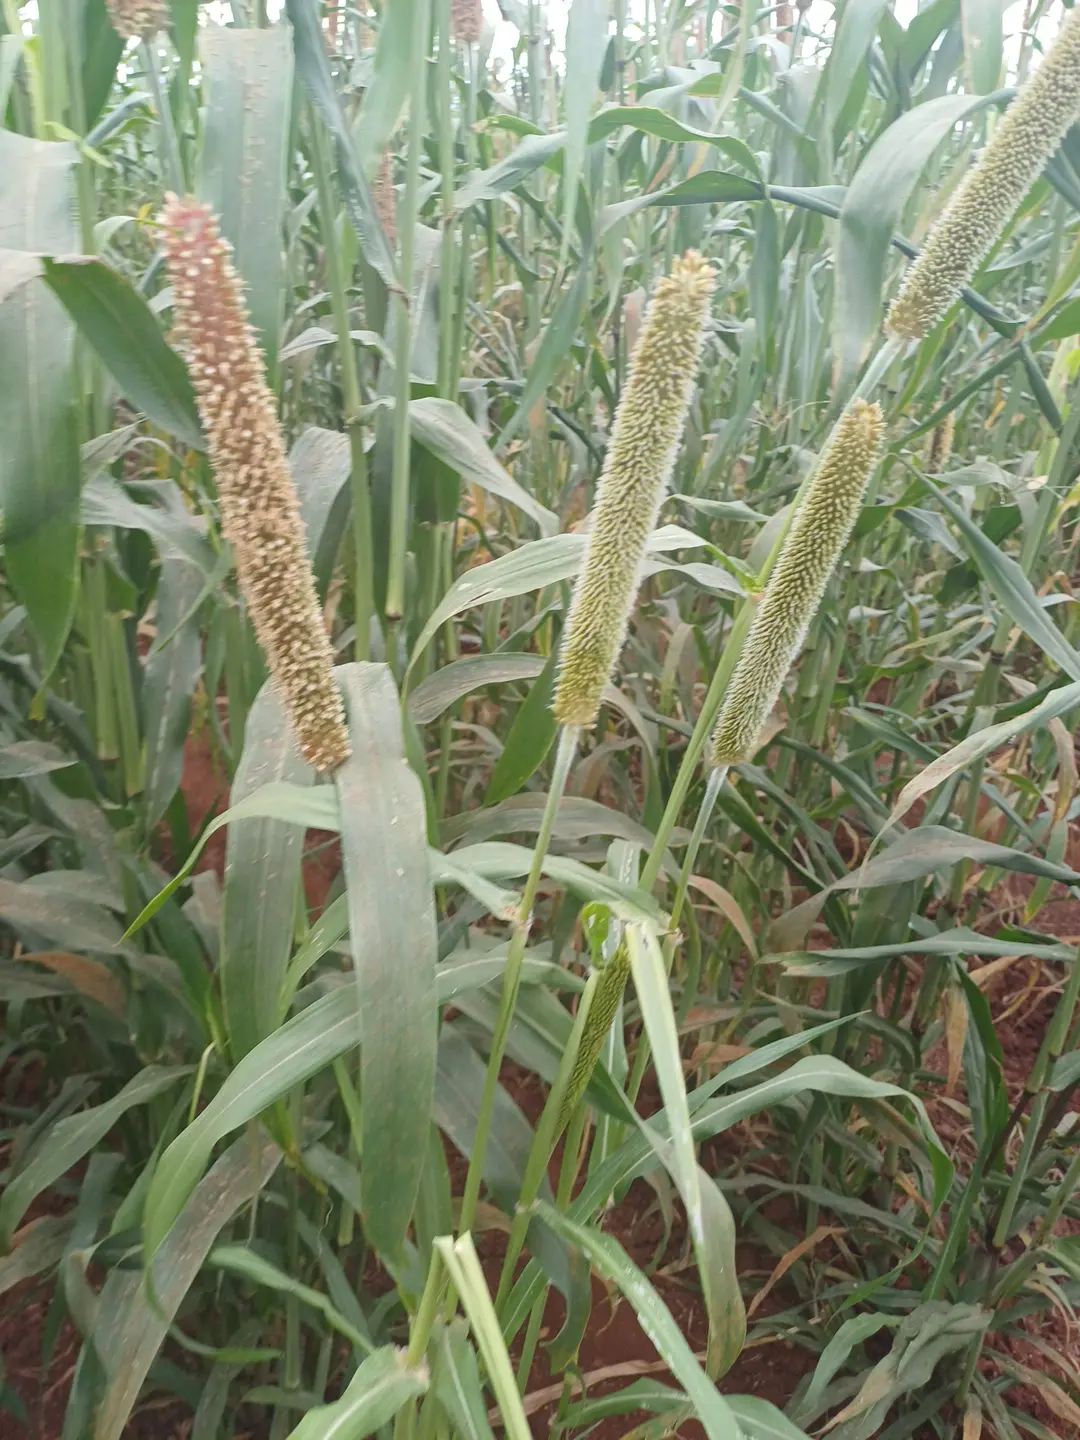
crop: pearl millet
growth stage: flowering
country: Kenya
